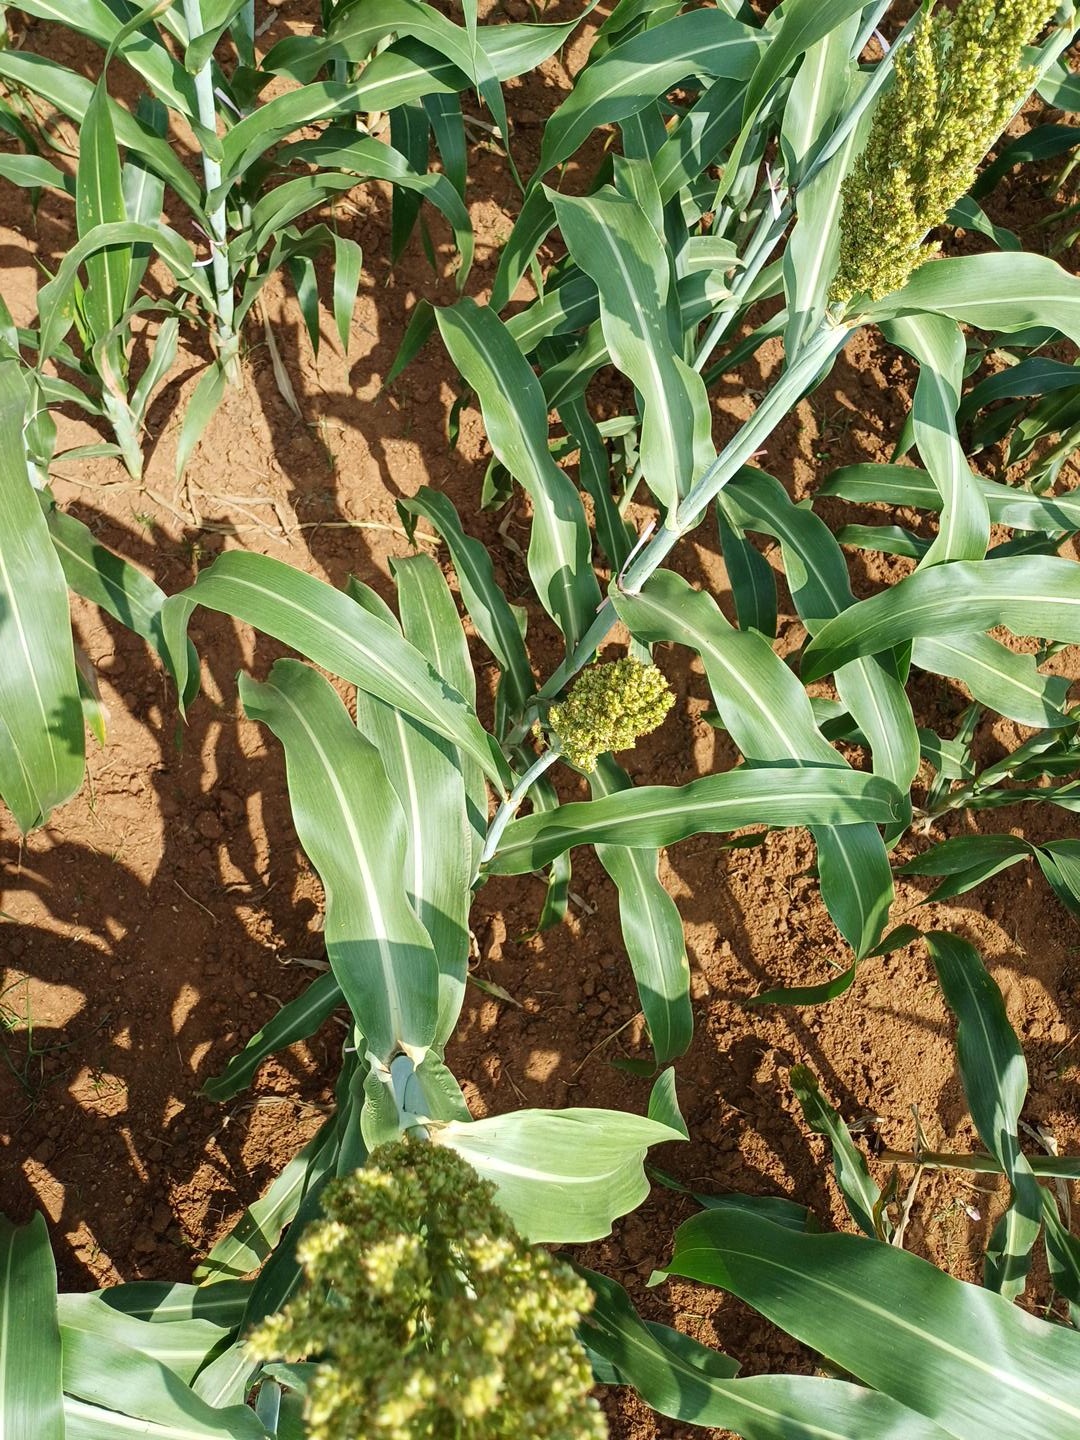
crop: sorghum
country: Kenya
